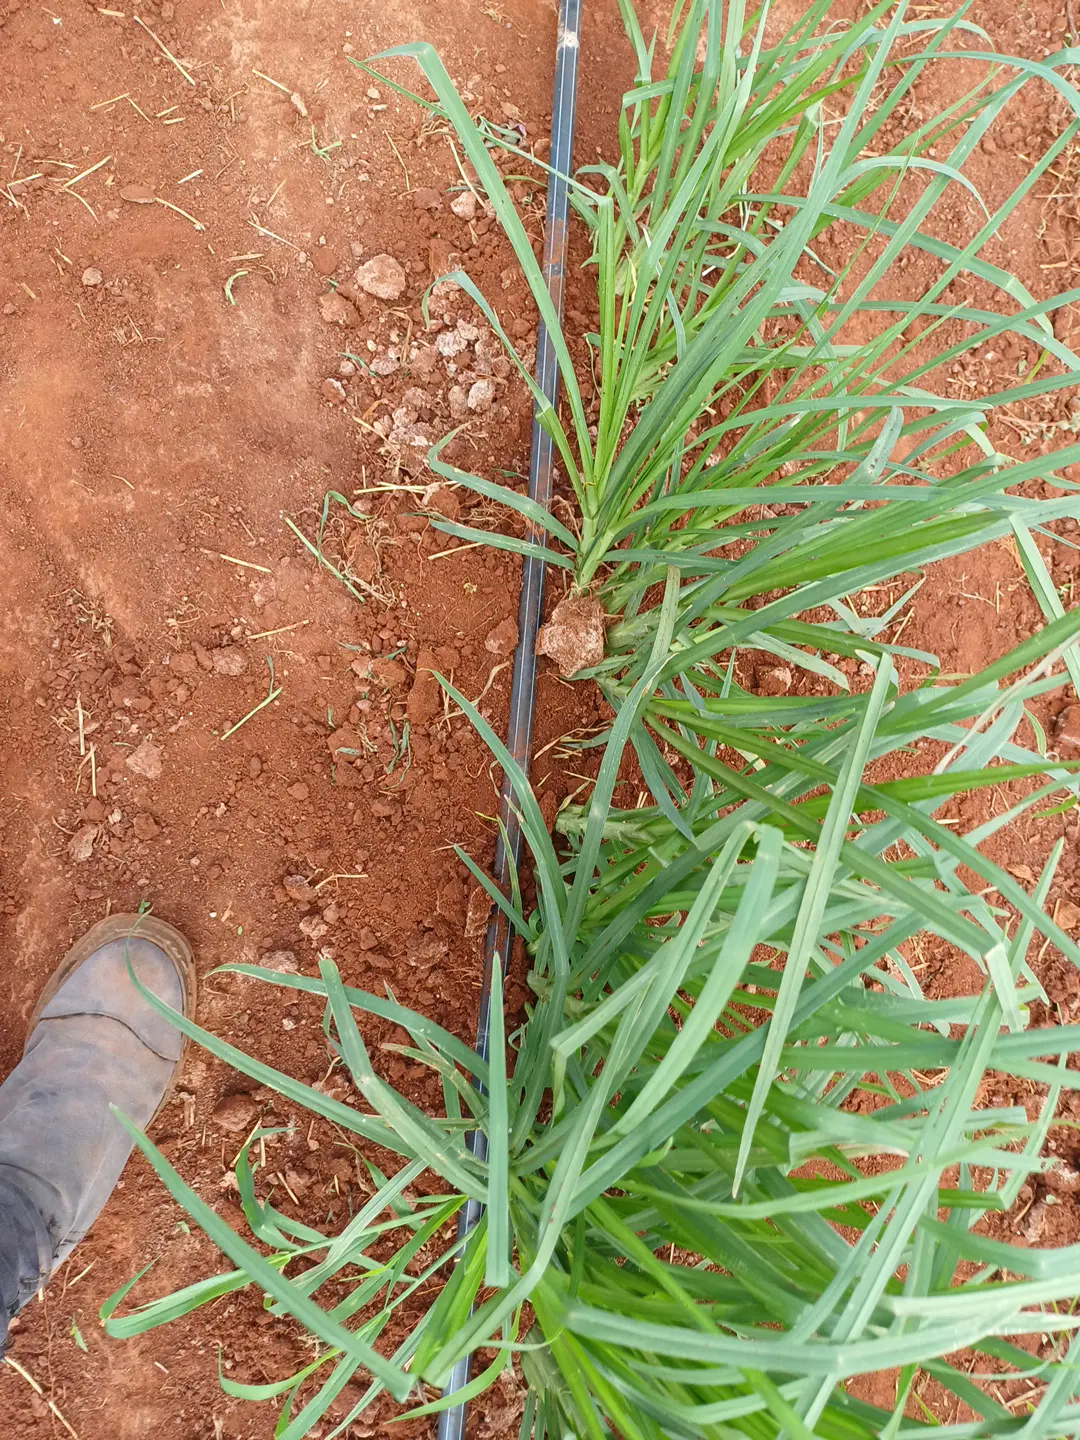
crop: finger millet
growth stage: elongation stem
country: Kenya
